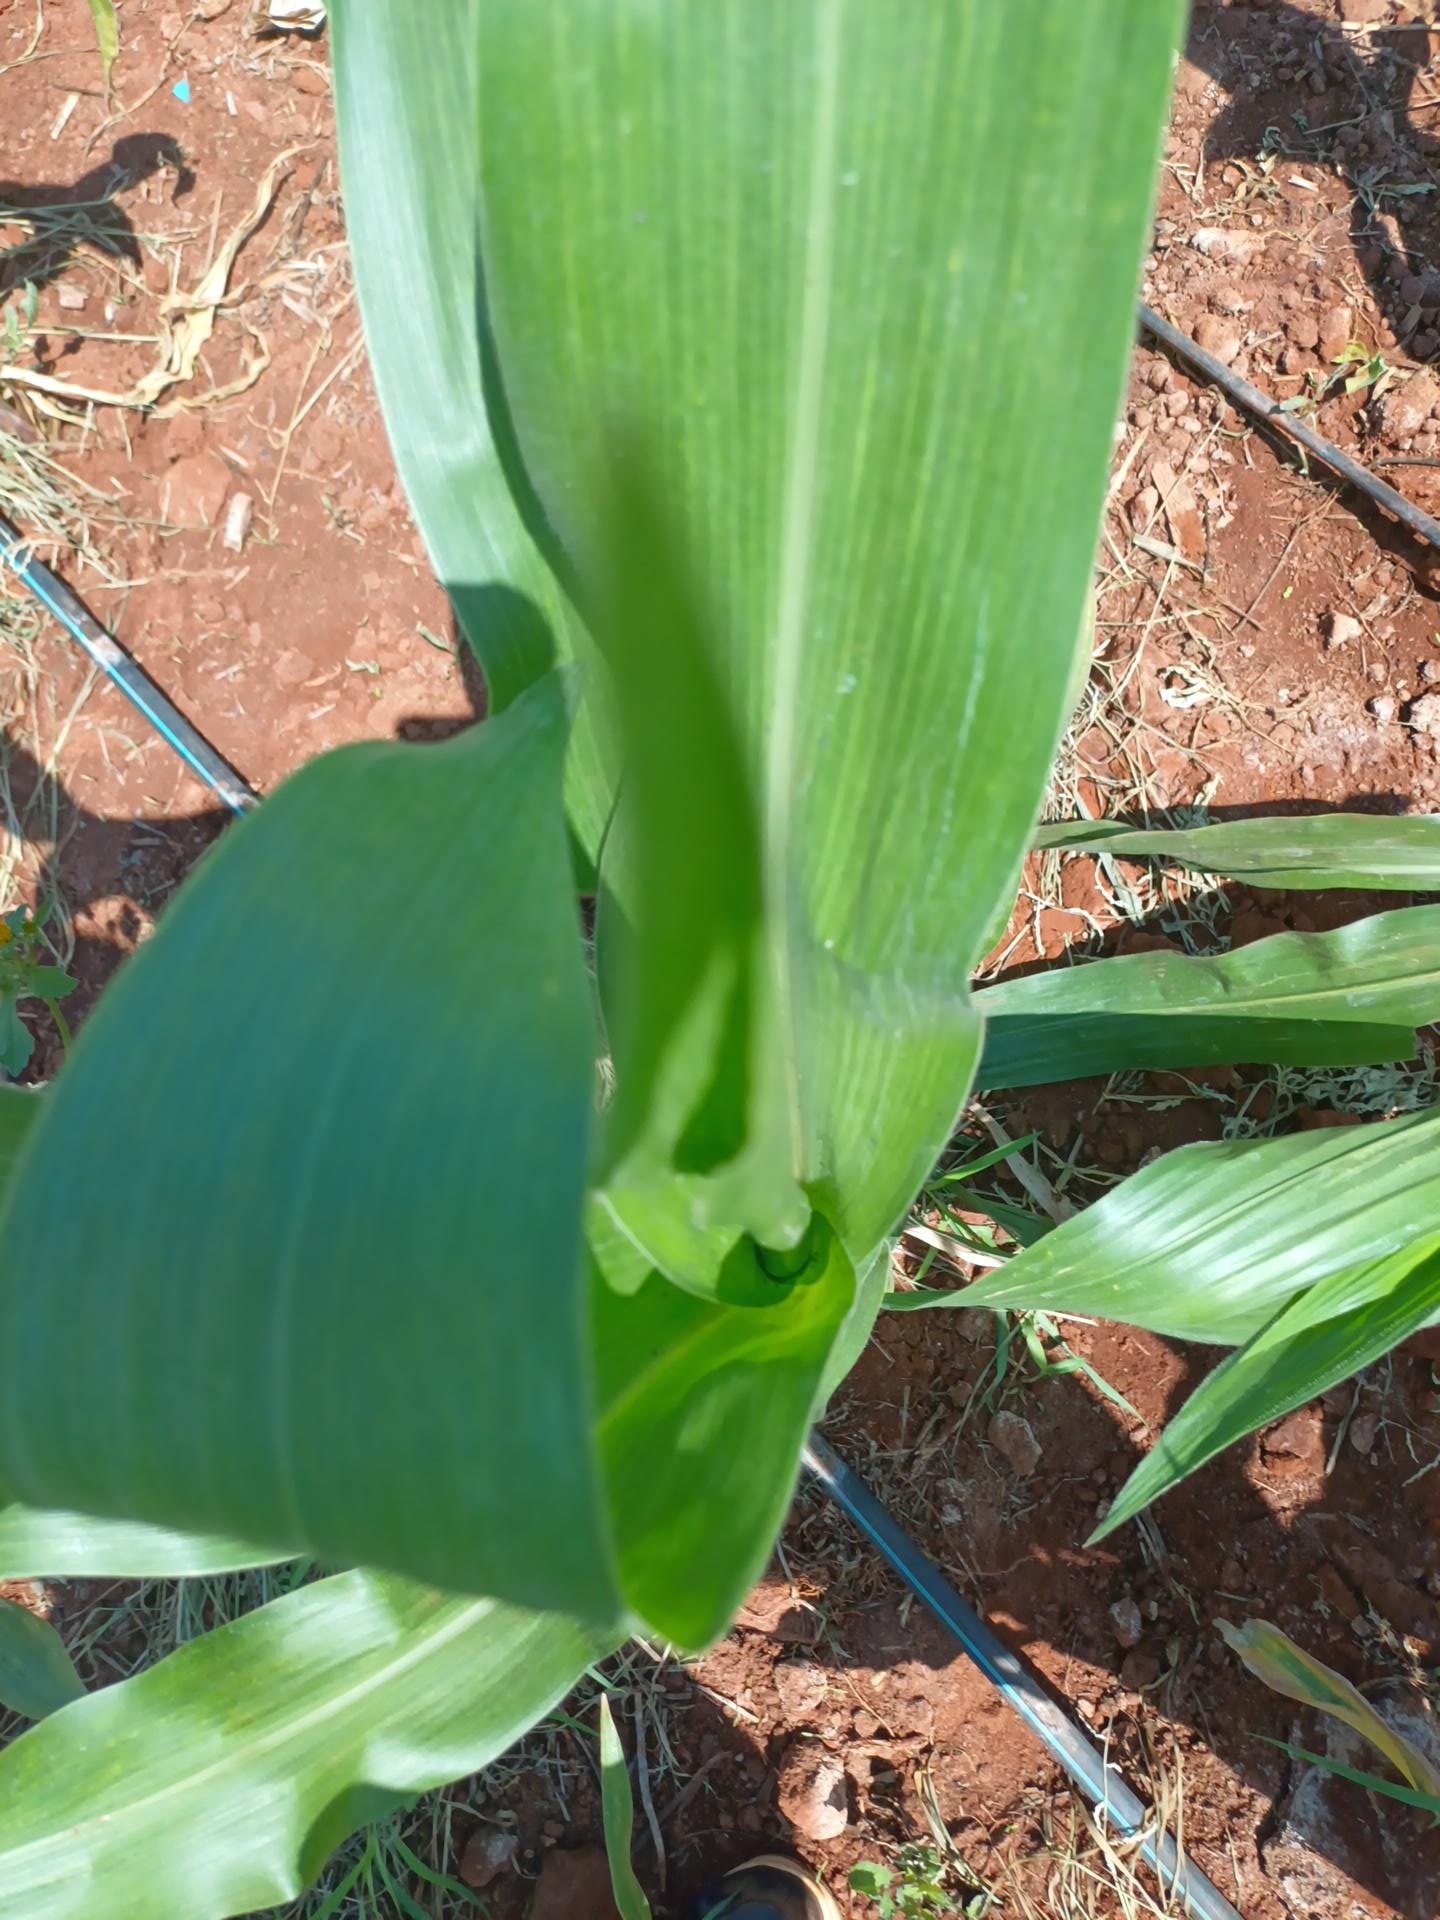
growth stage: vegetative
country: Kenya
